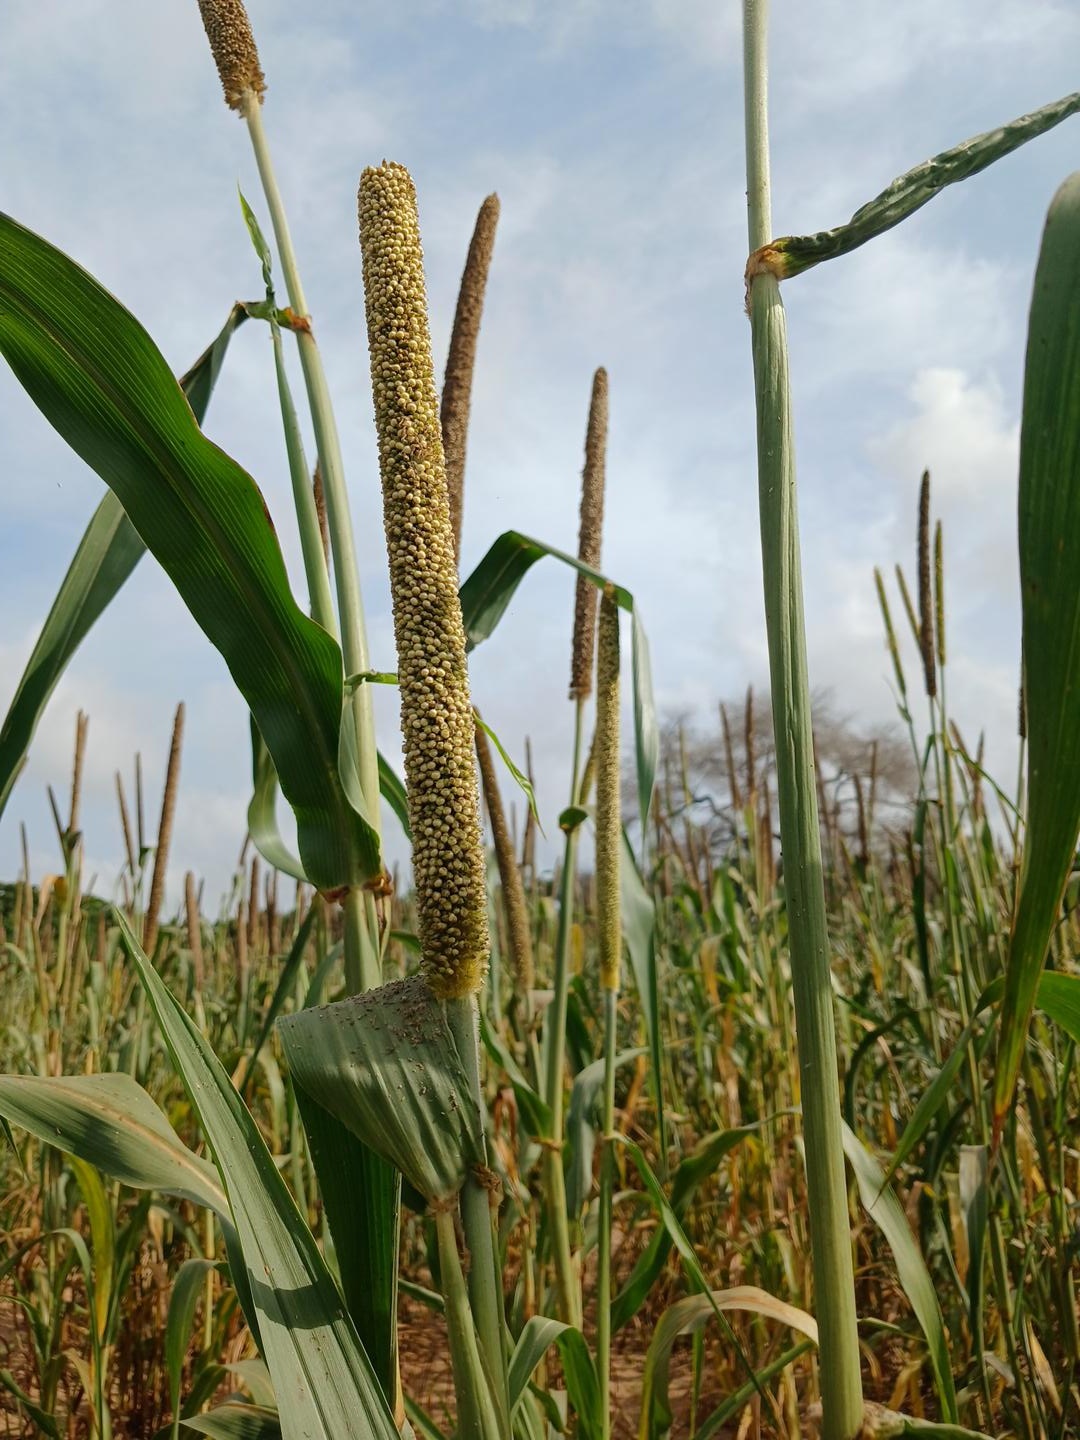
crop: pearl millet
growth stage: filling grain
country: Senegal
